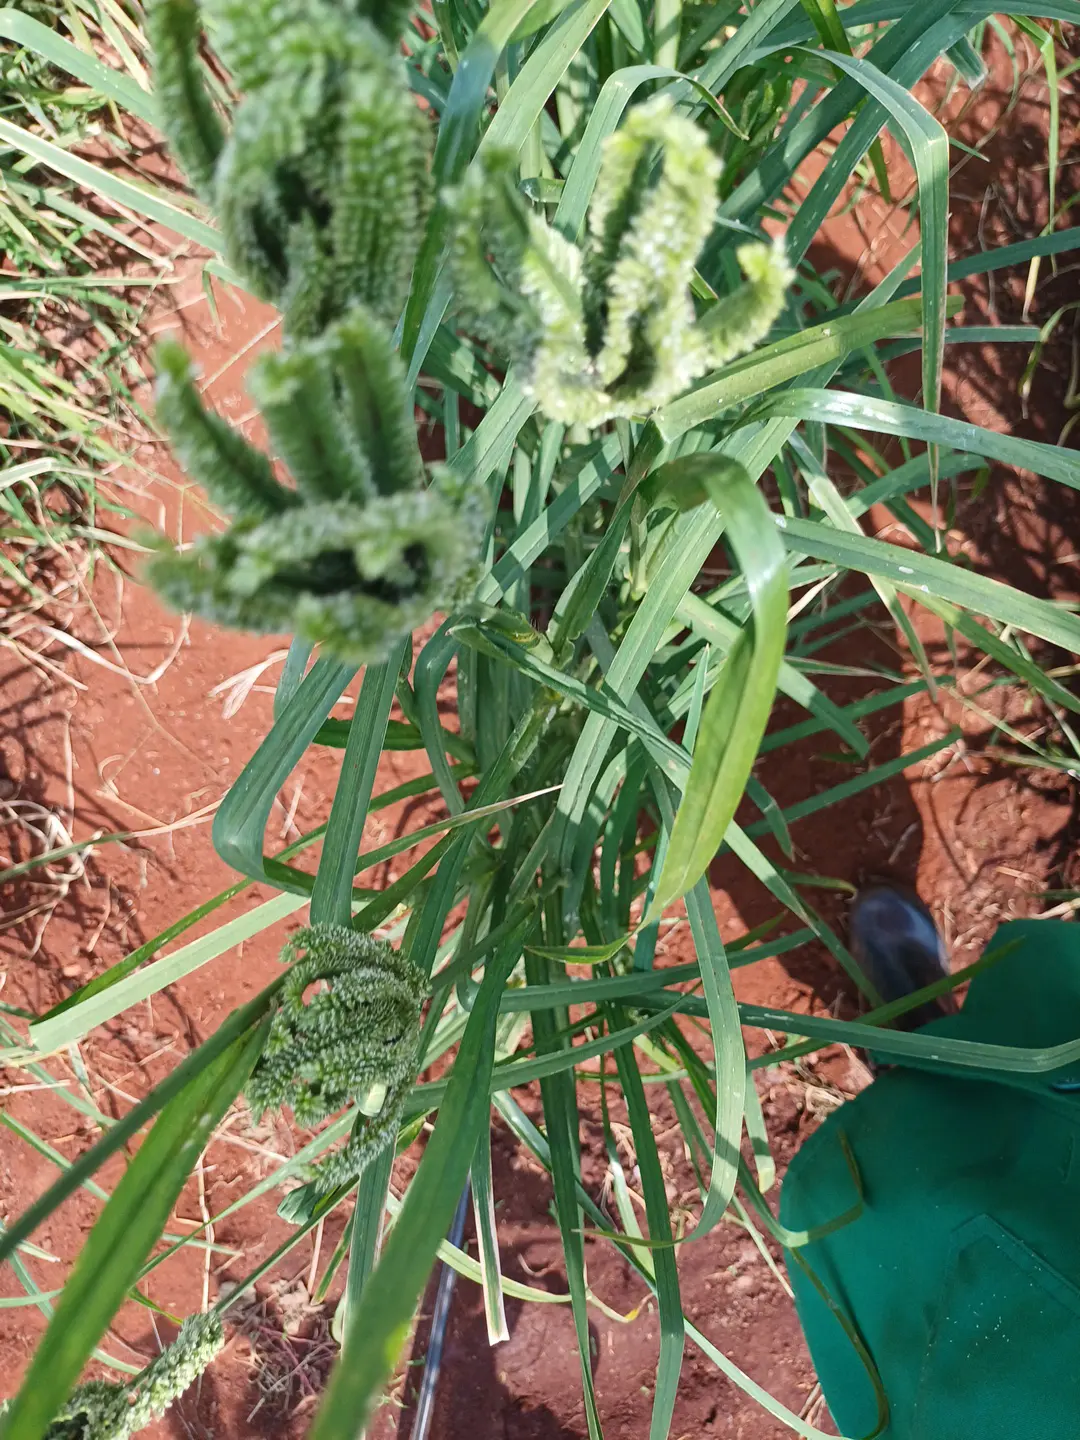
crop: finger millet
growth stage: filling grain
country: Kenya
